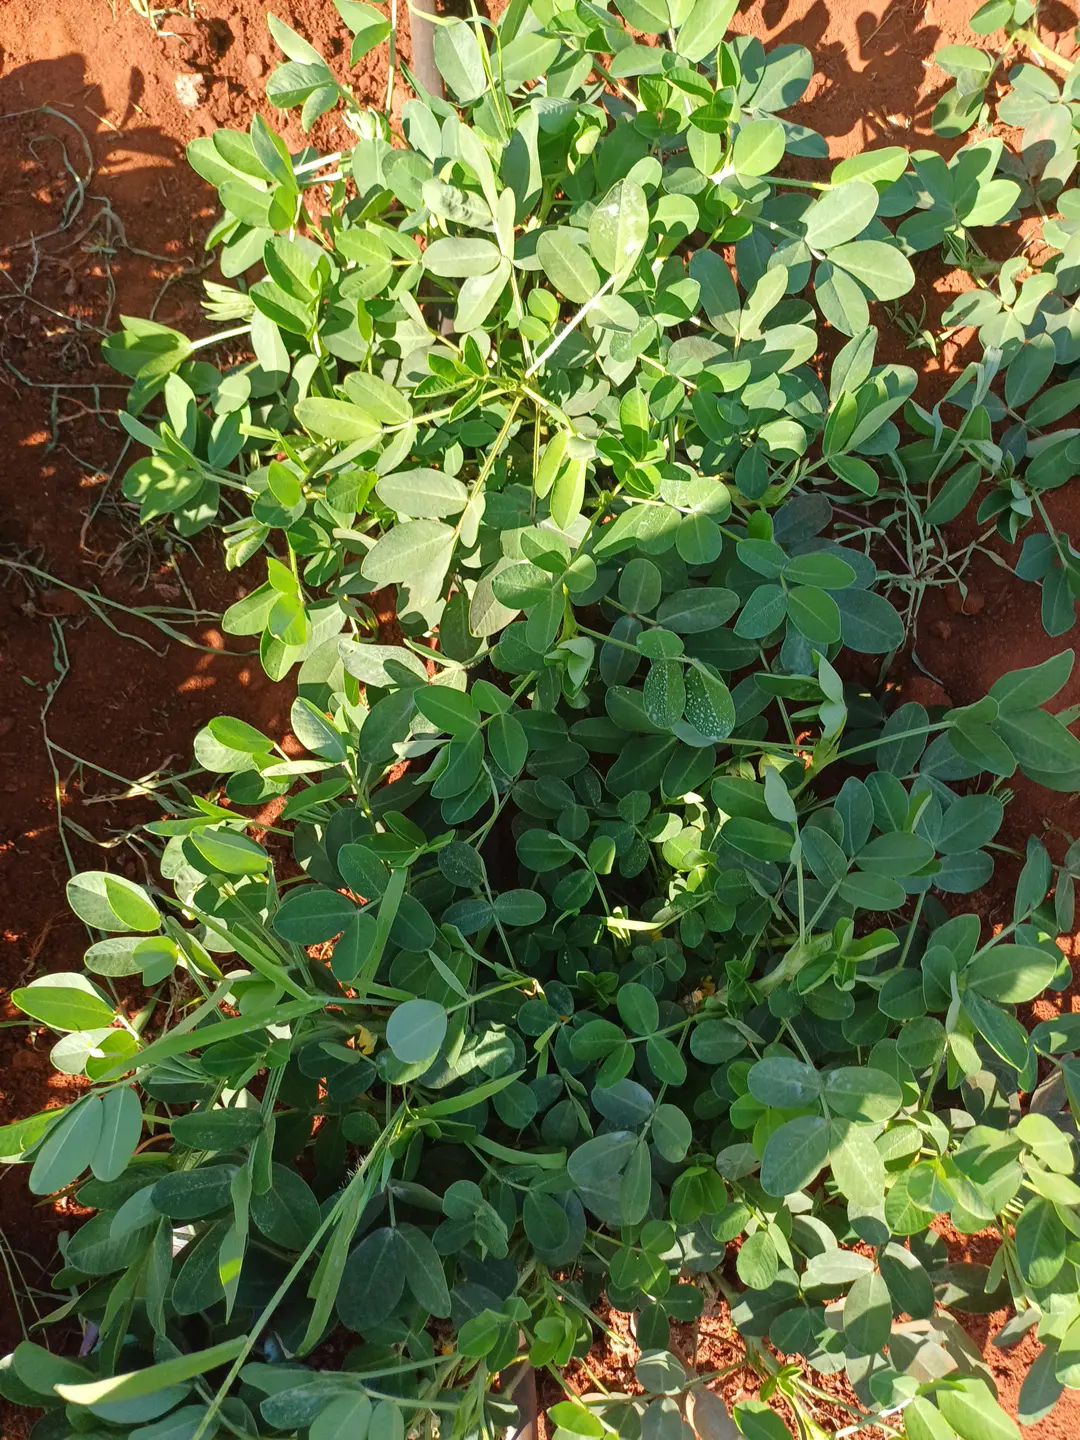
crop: groundnut
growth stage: flowering
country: Kenya
